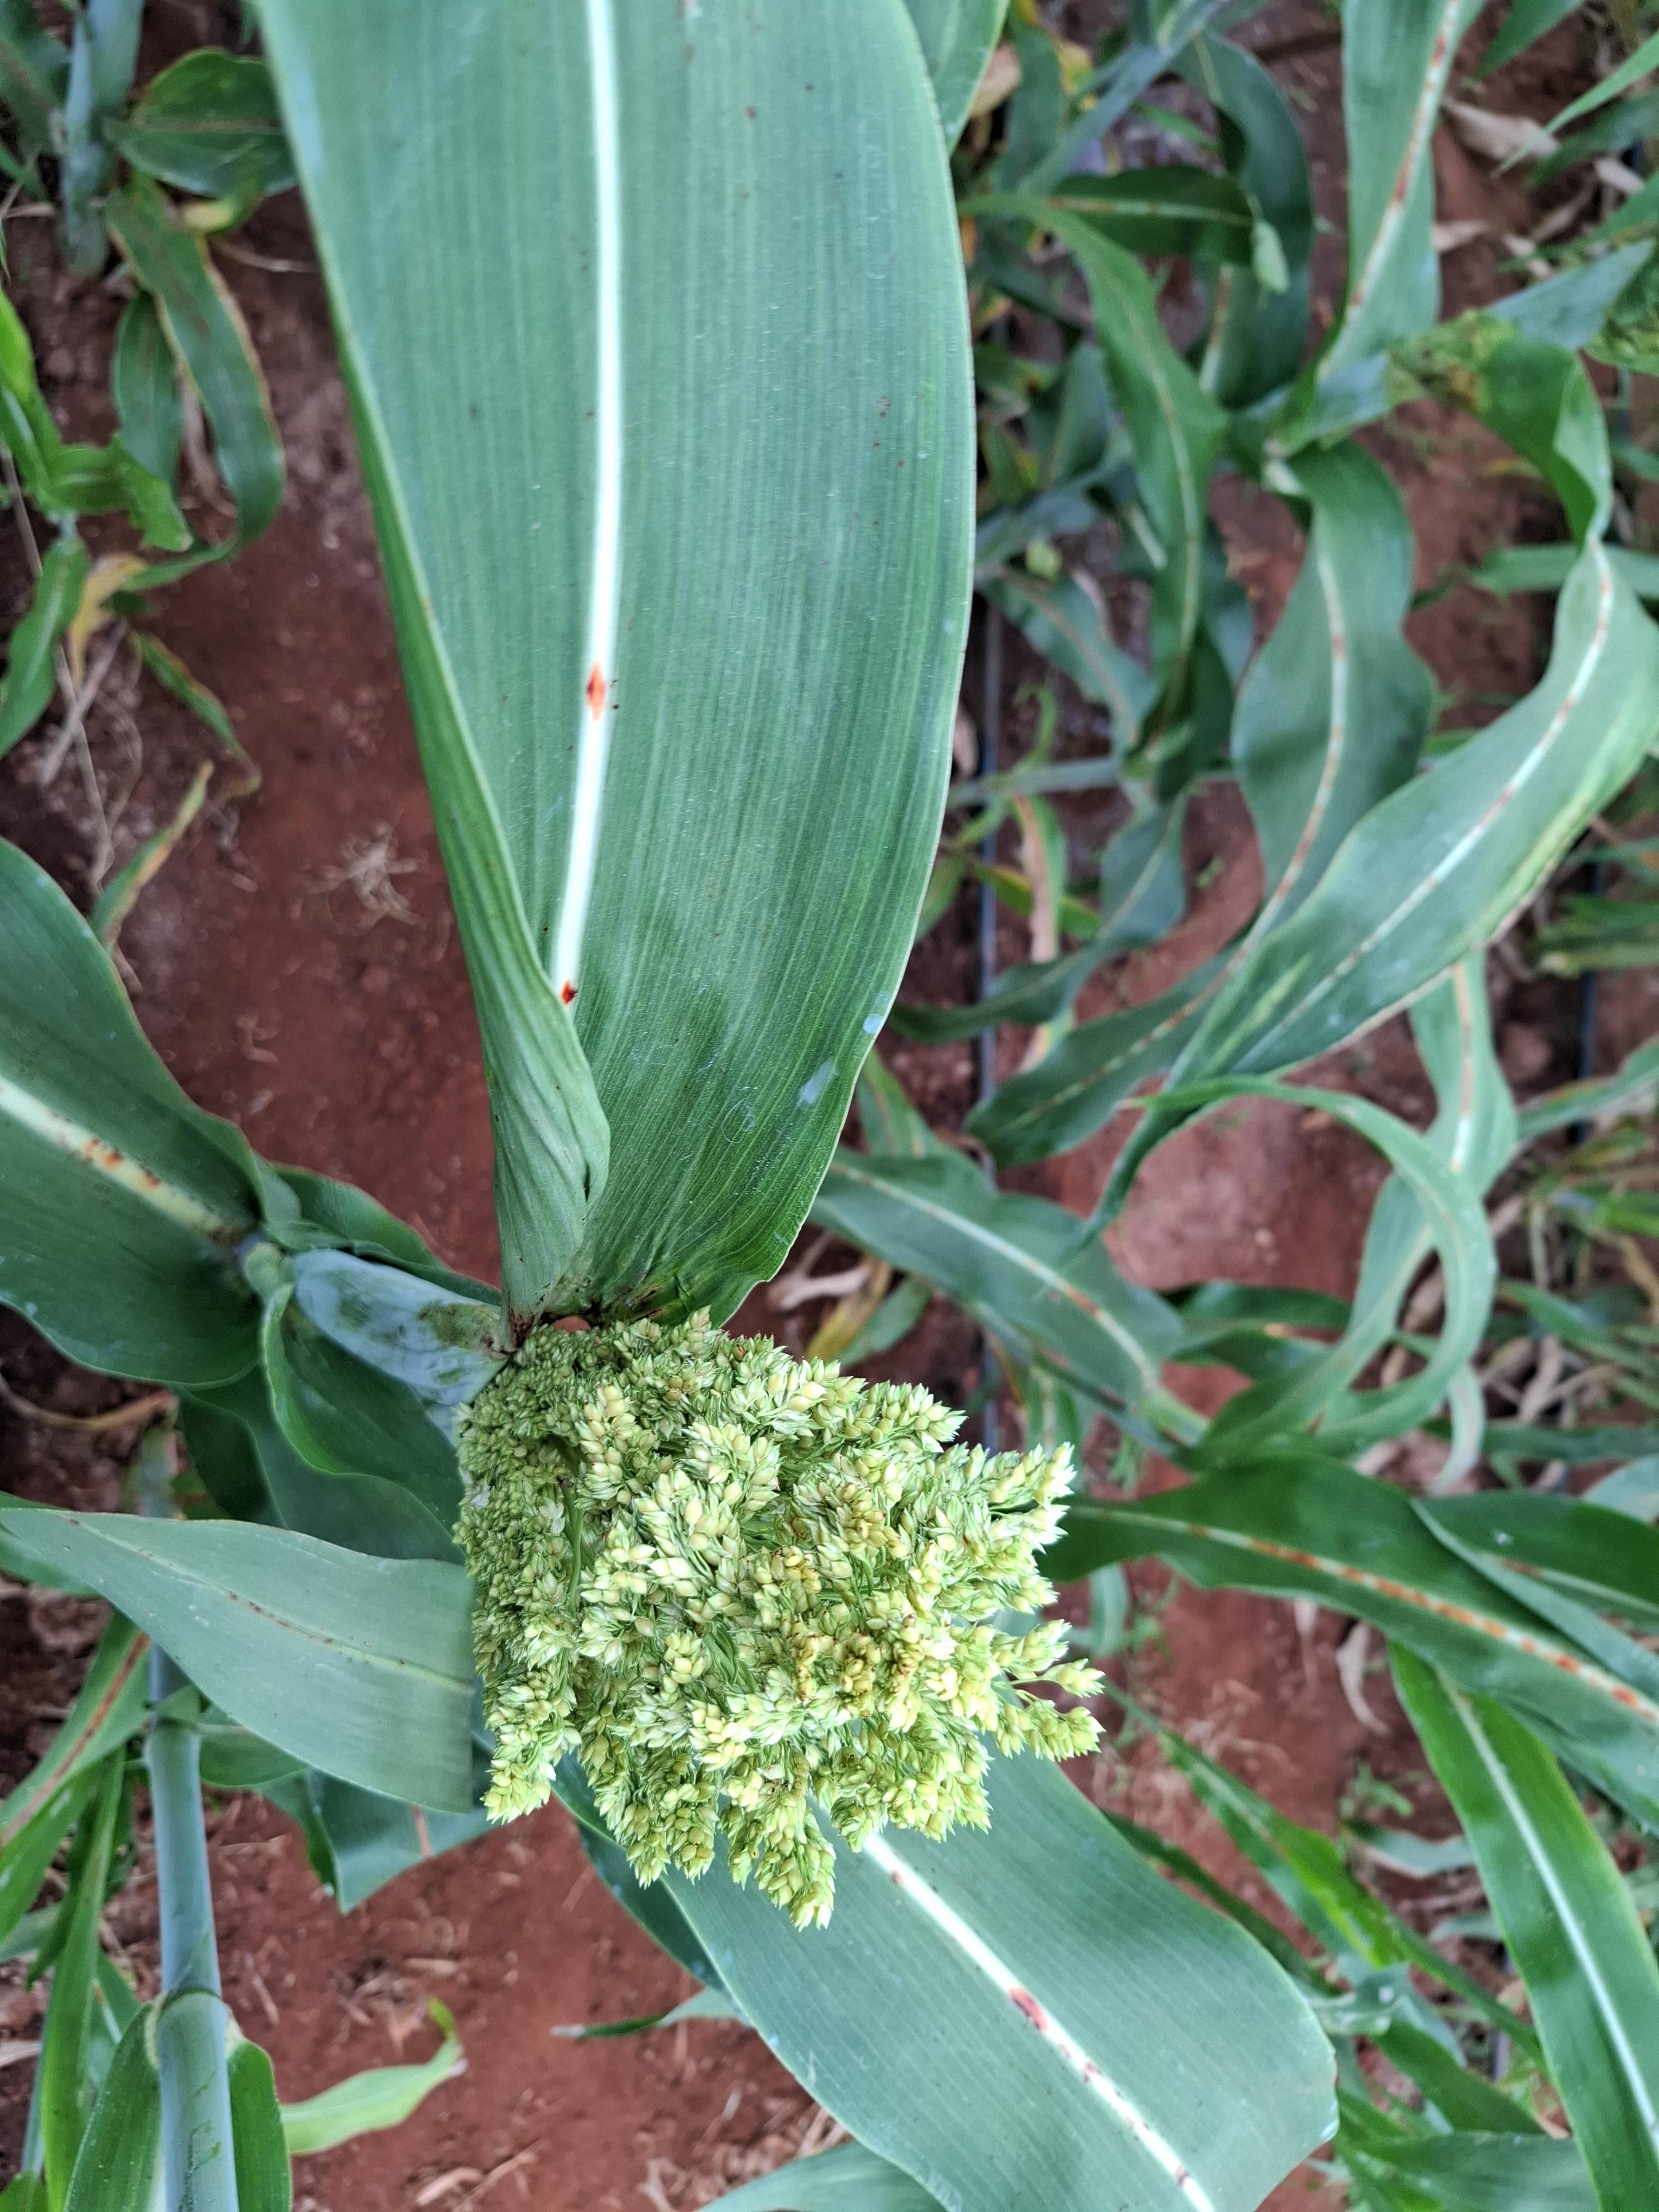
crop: sorghum
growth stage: flowering
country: Kenya
